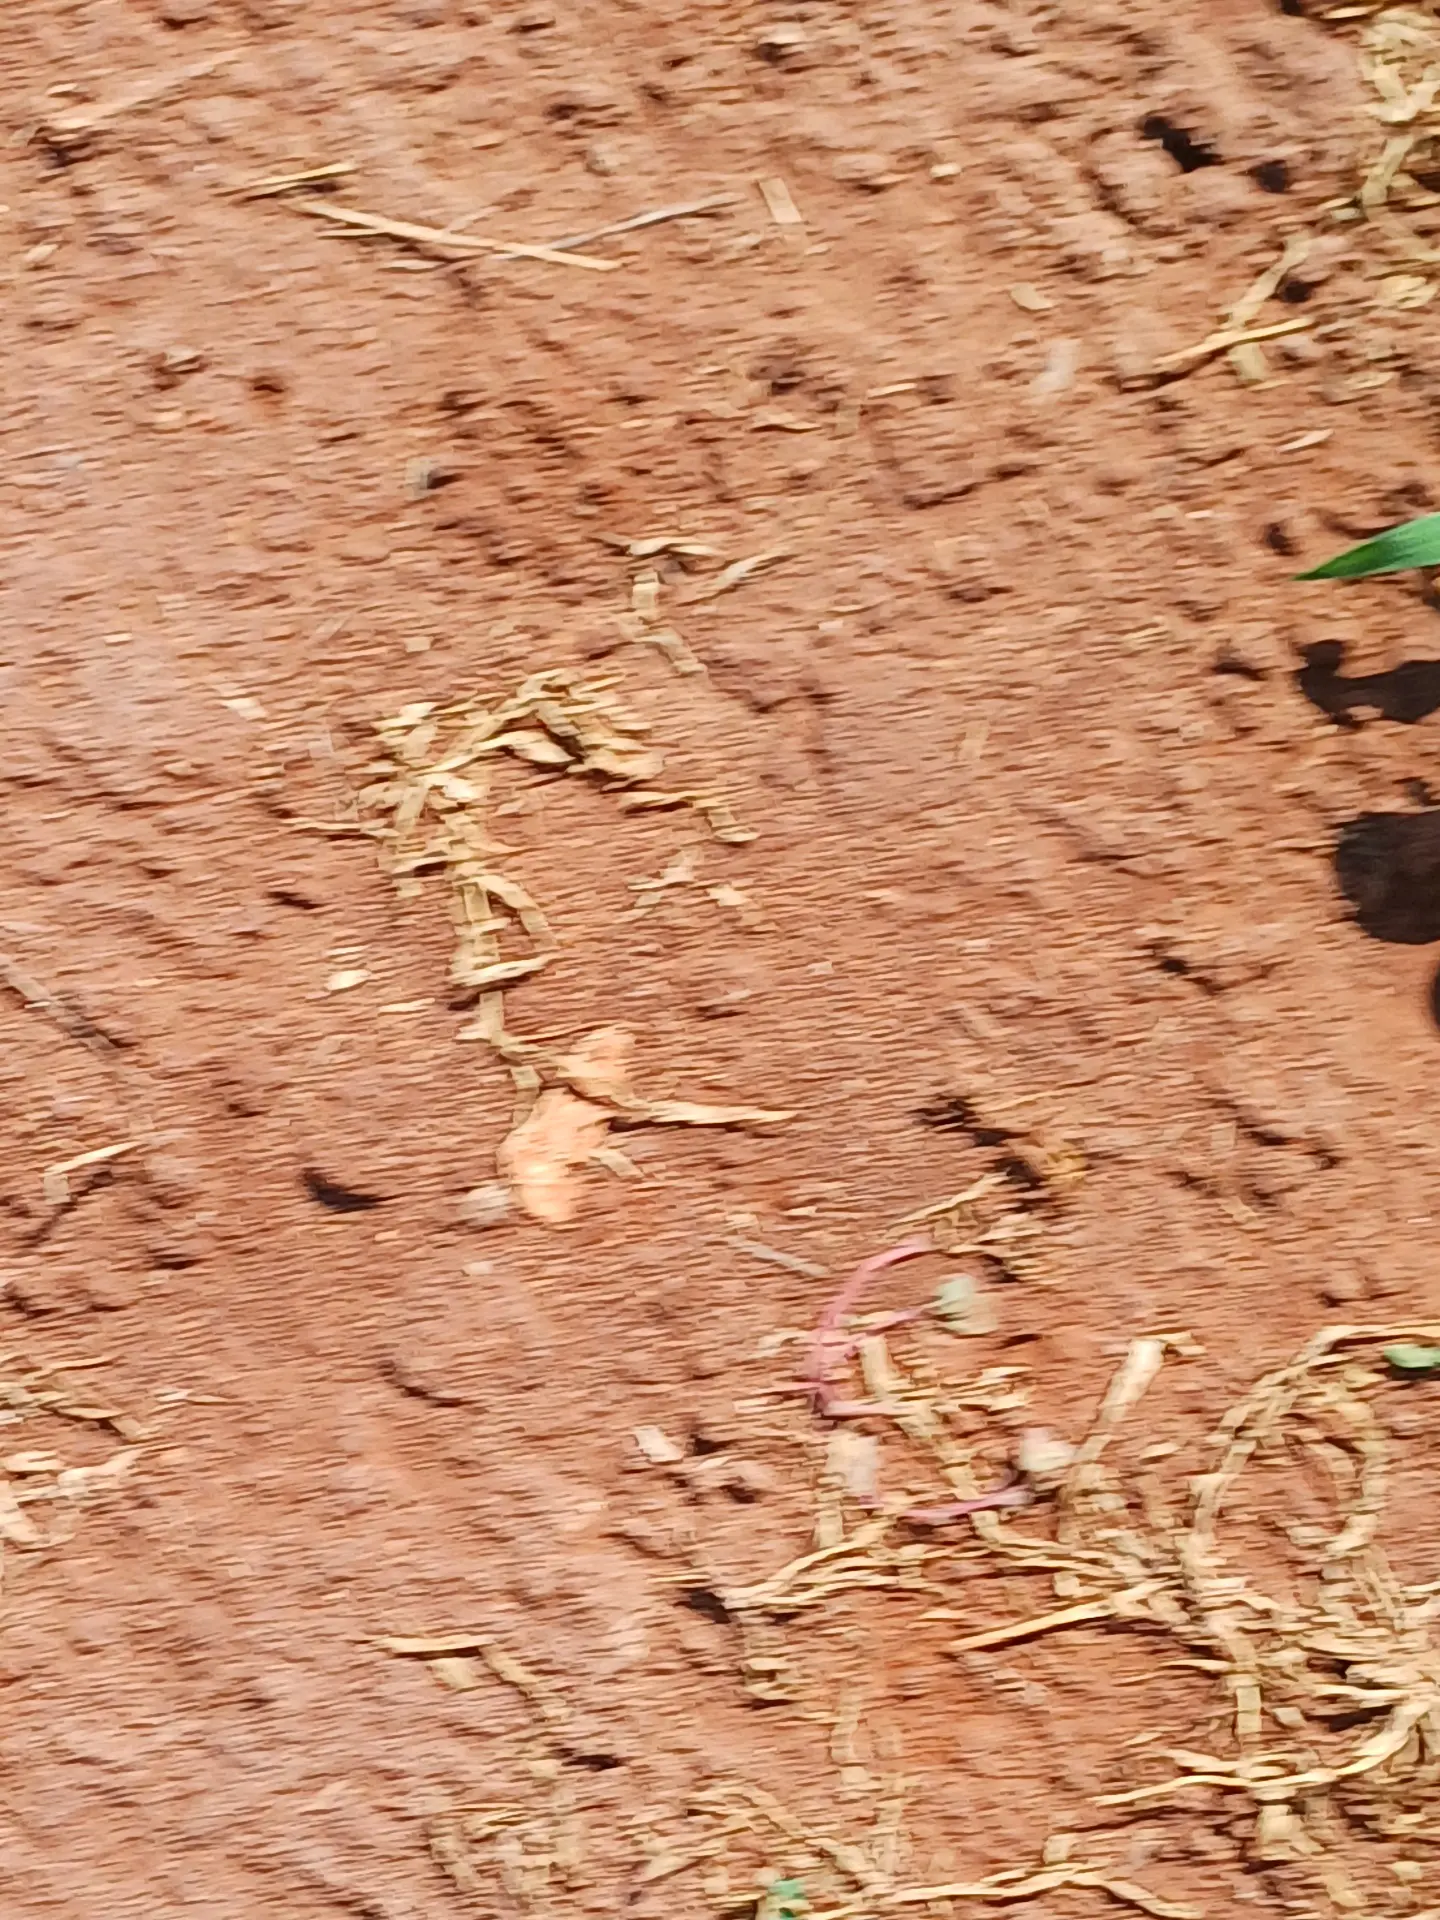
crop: groundnut
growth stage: vegetative
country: Kenya
